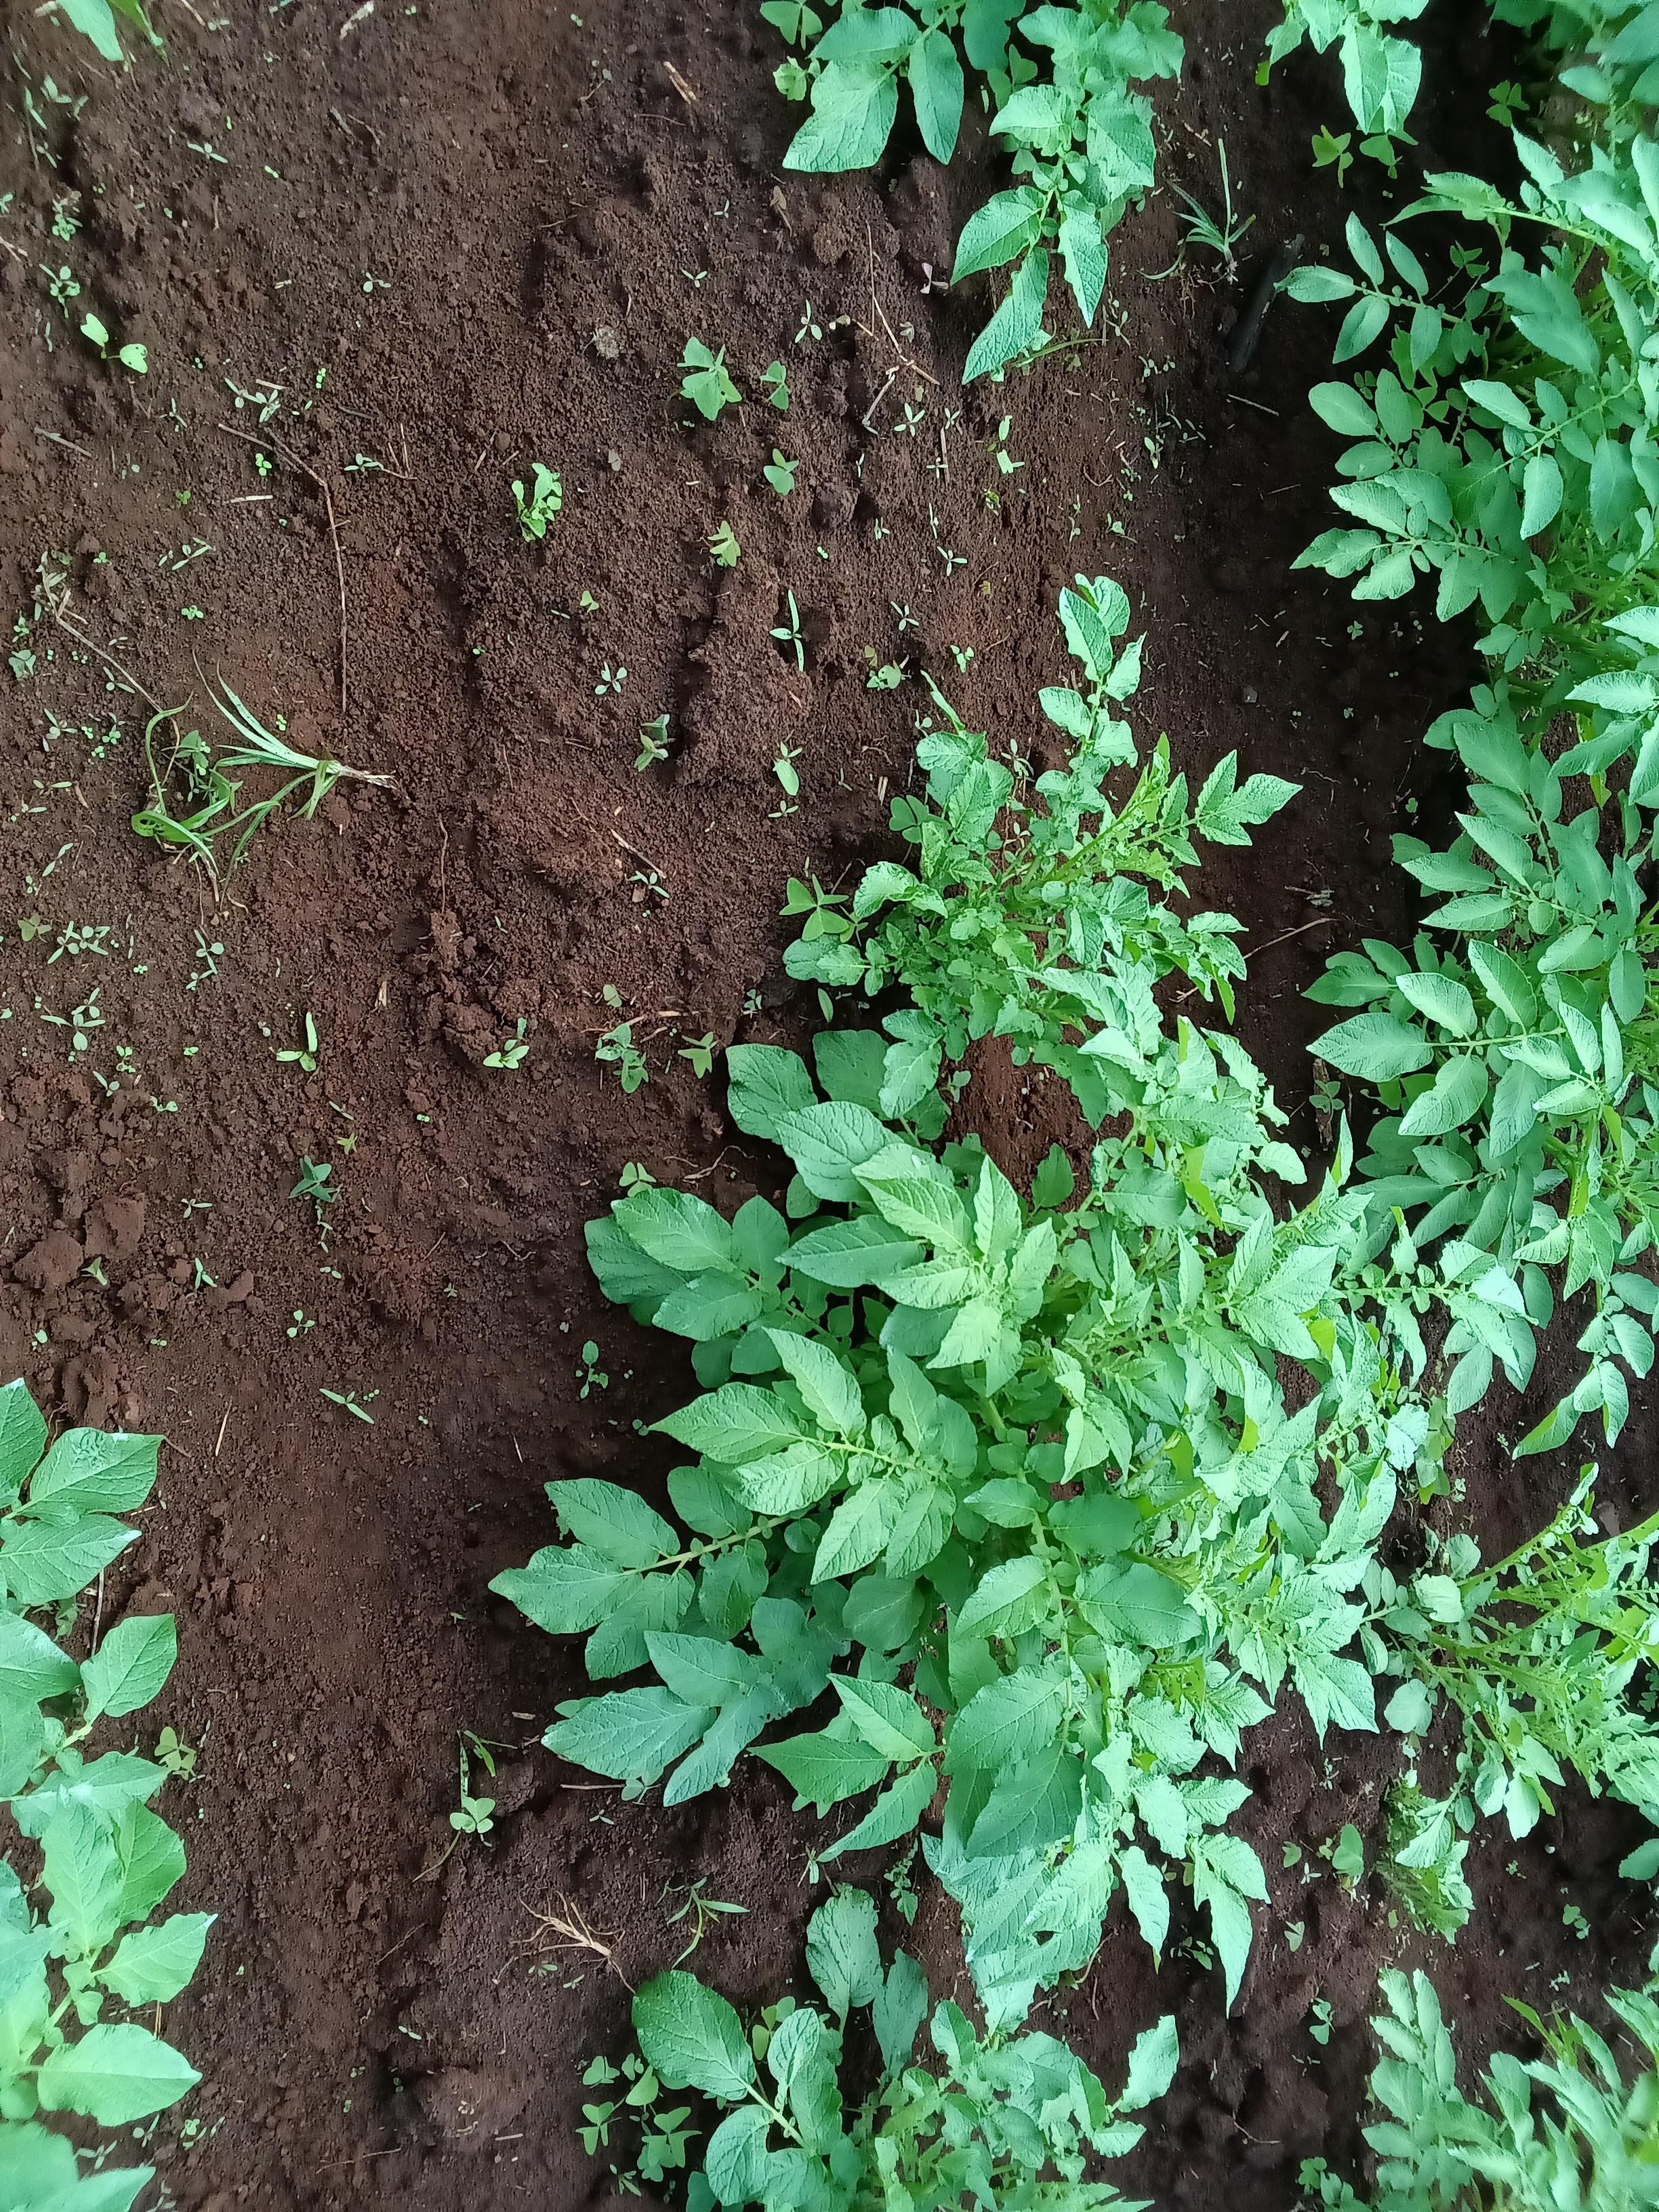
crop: potato
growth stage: vegetative
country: Kenya
